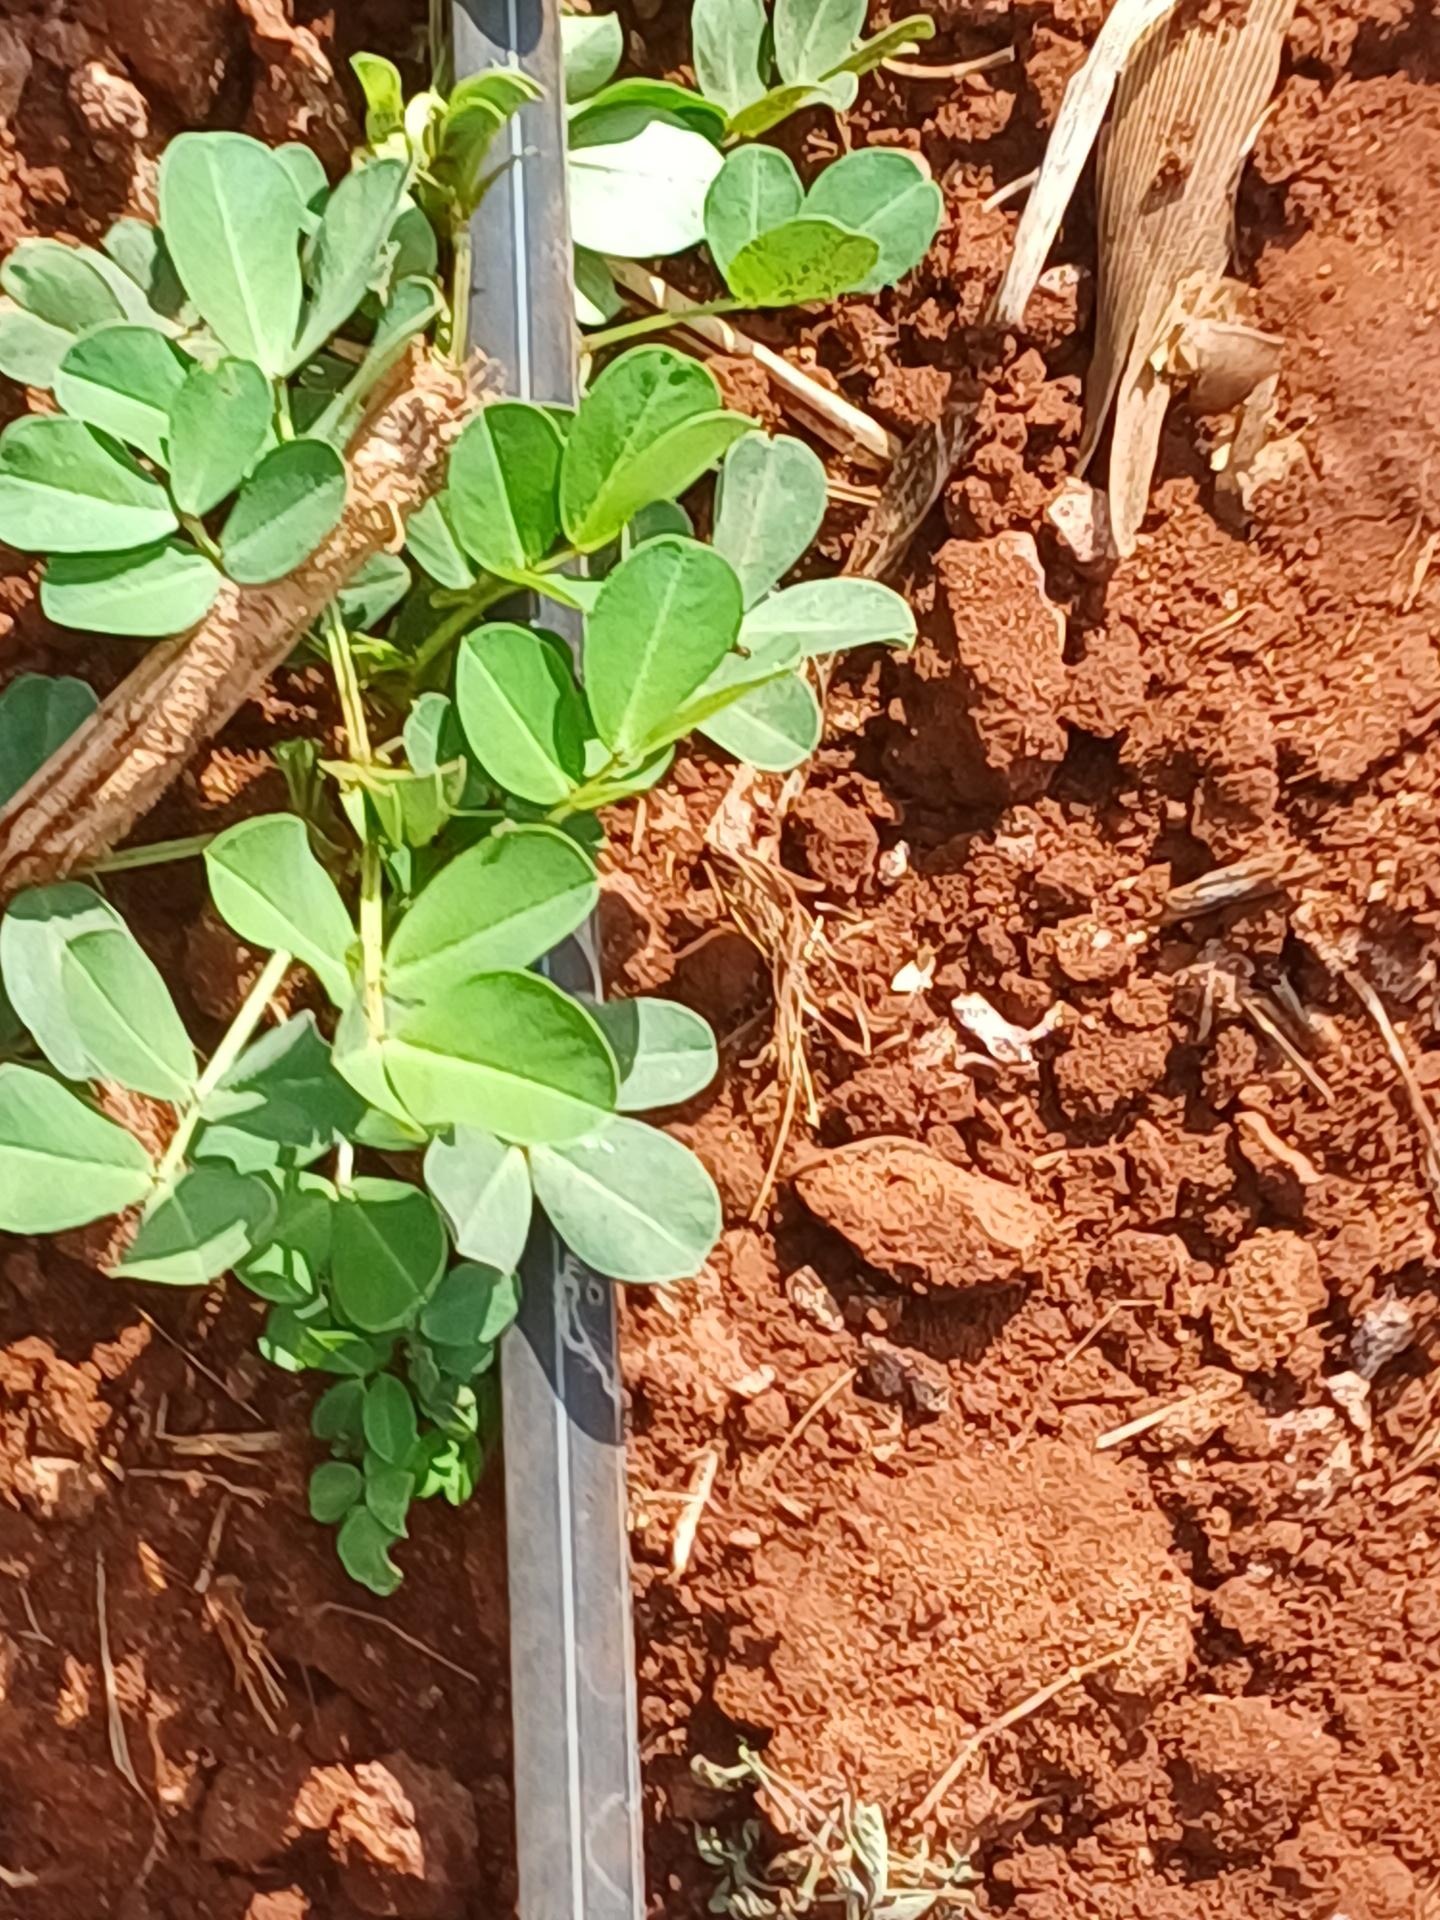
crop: groundnut
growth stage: vegetative
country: Kenya
